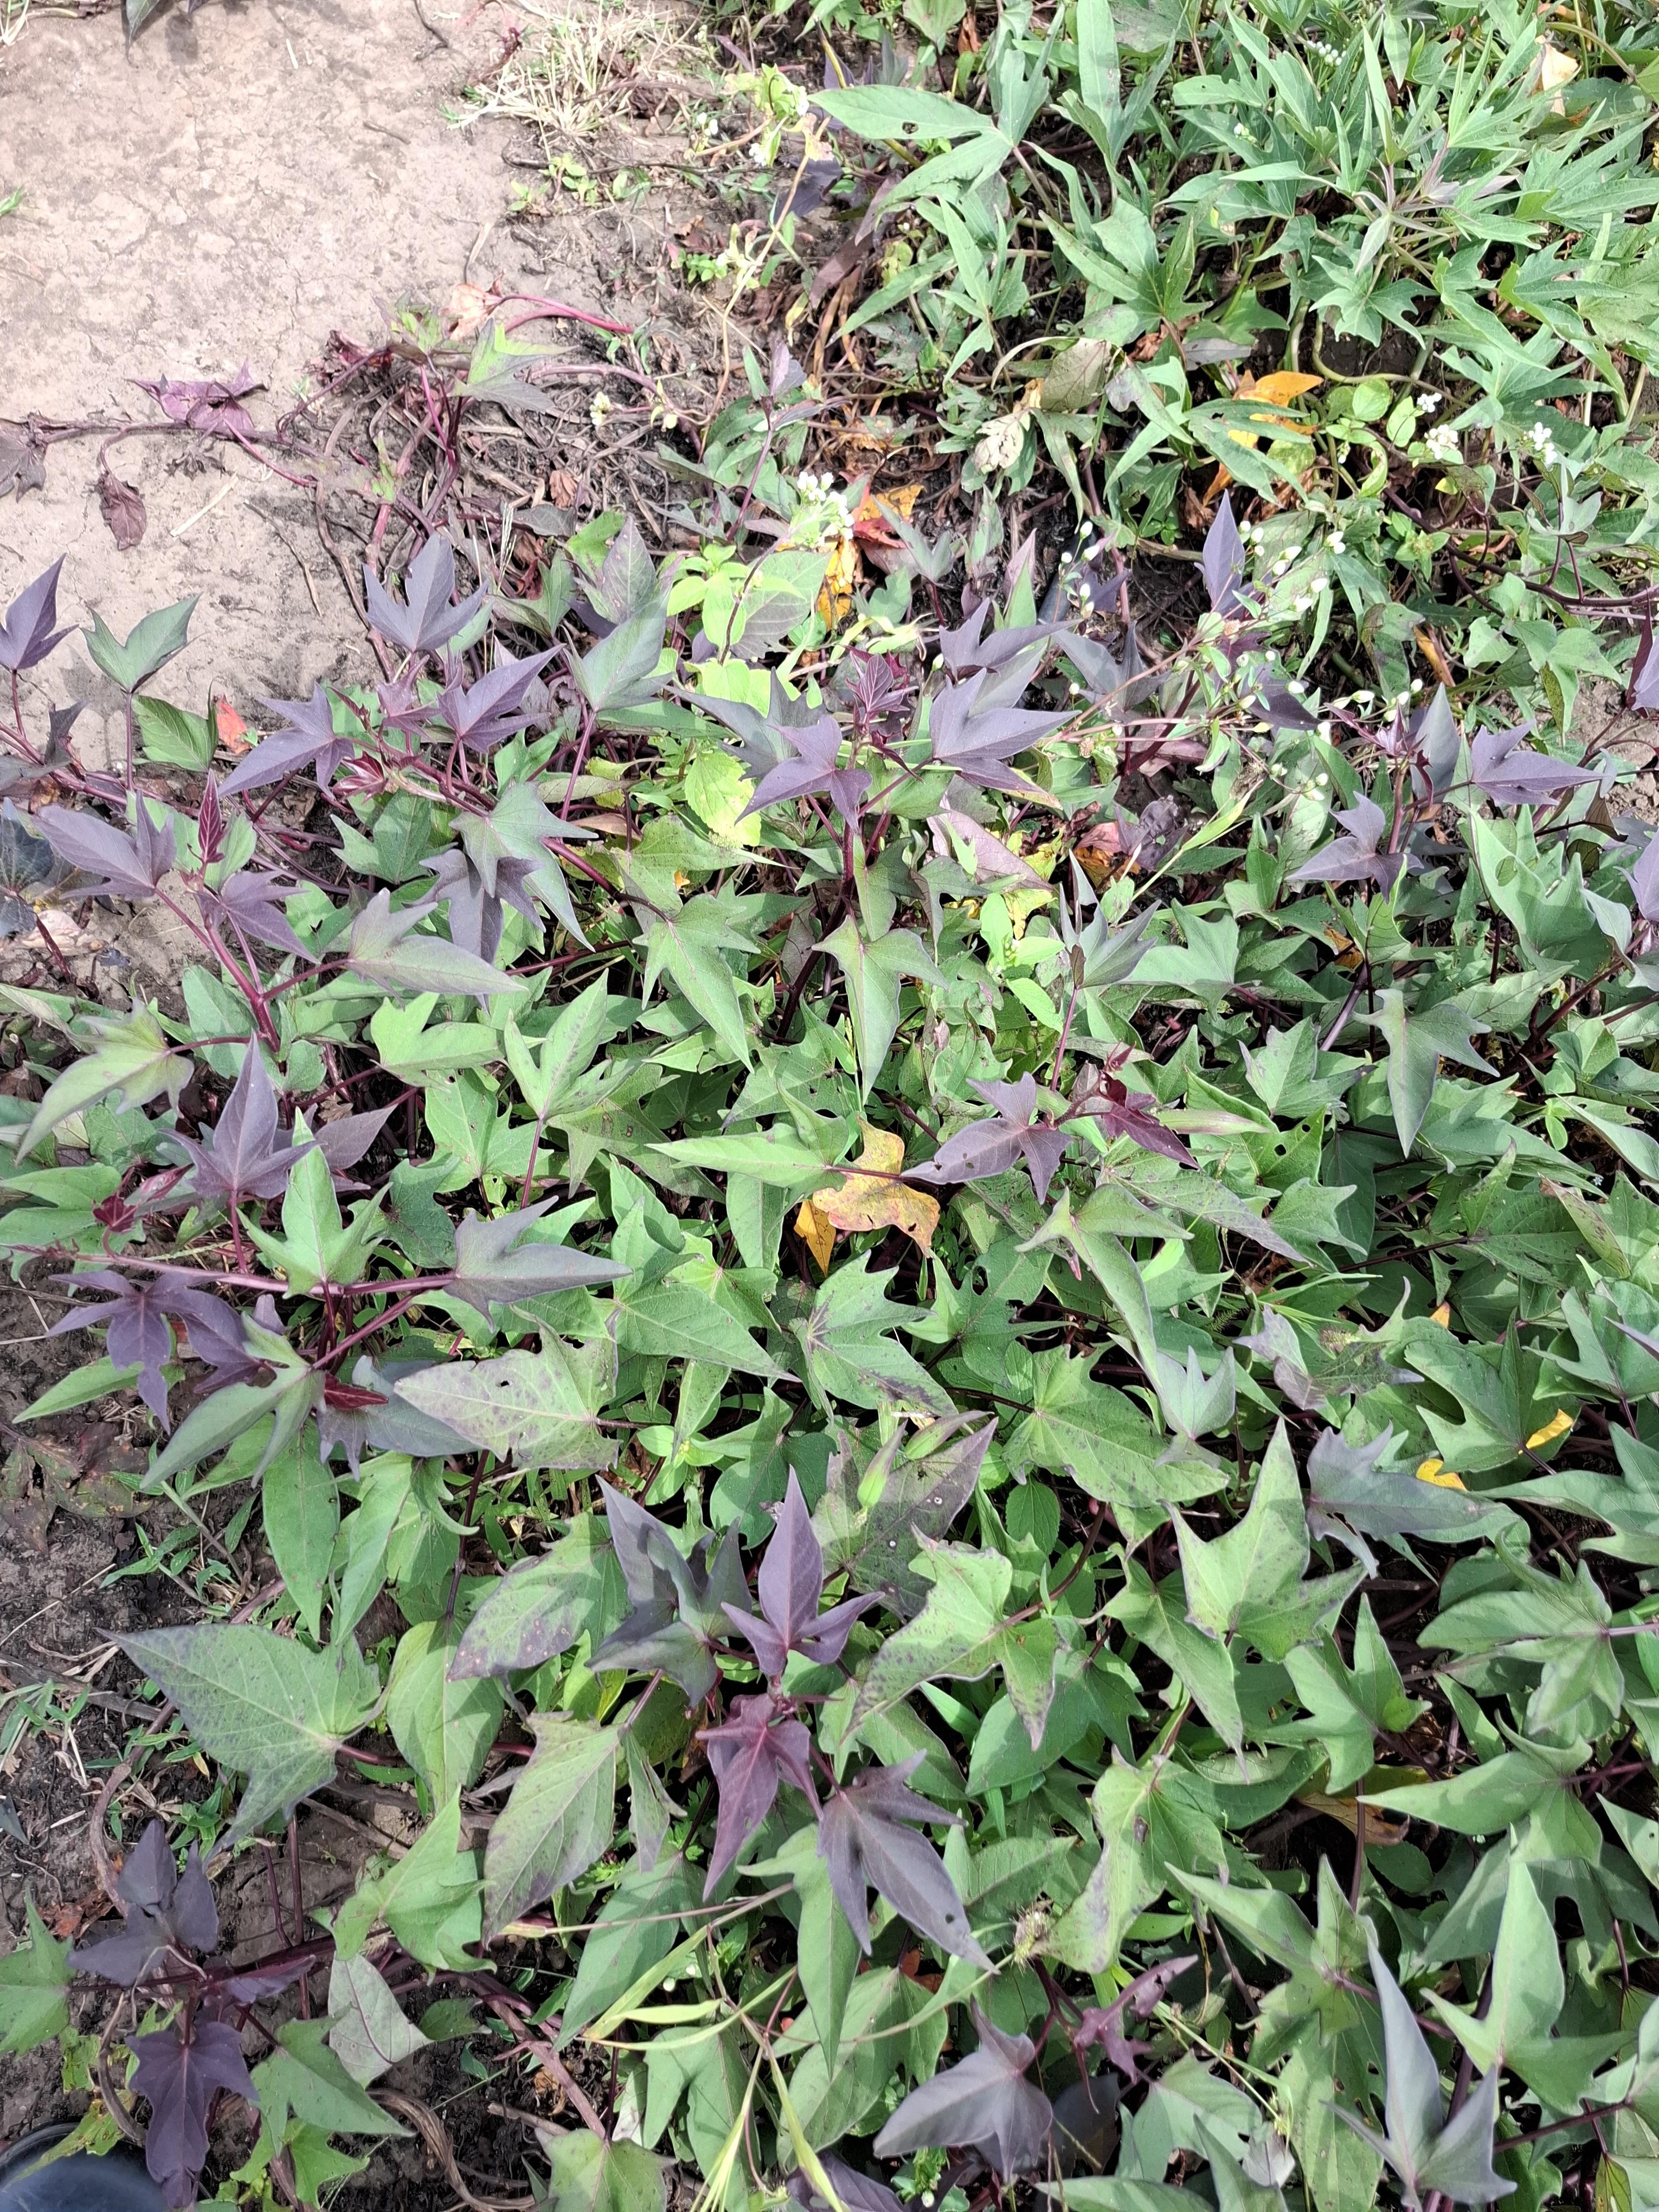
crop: sweet potato
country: Tanzania
